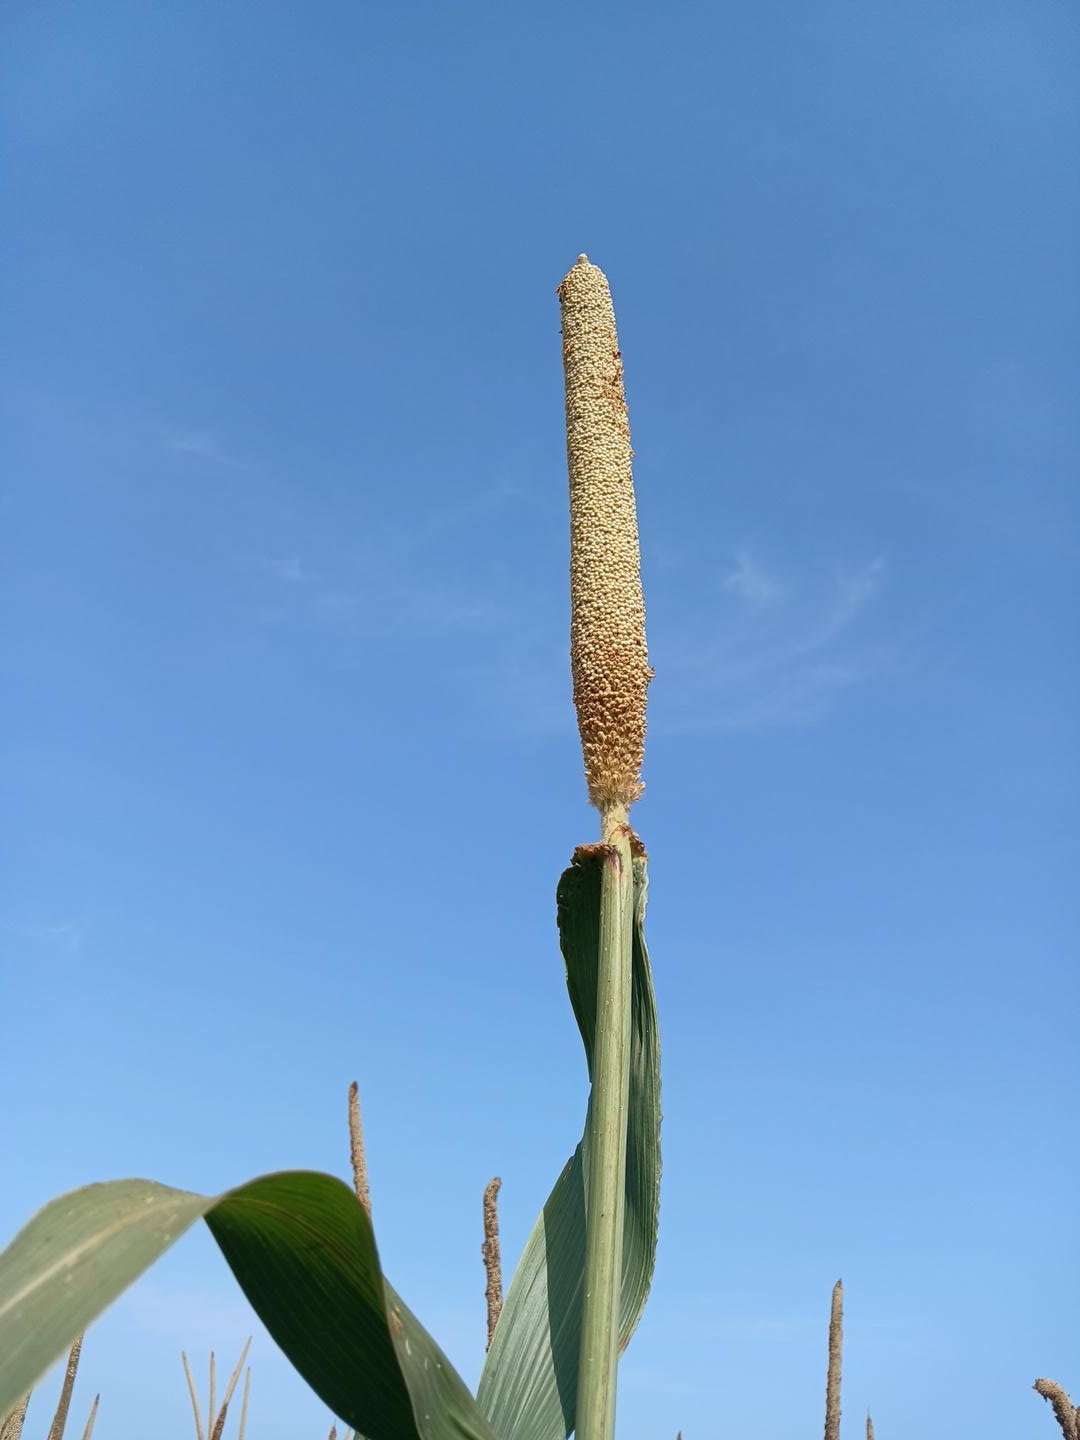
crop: pearl millet
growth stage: maturity
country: Senegal
